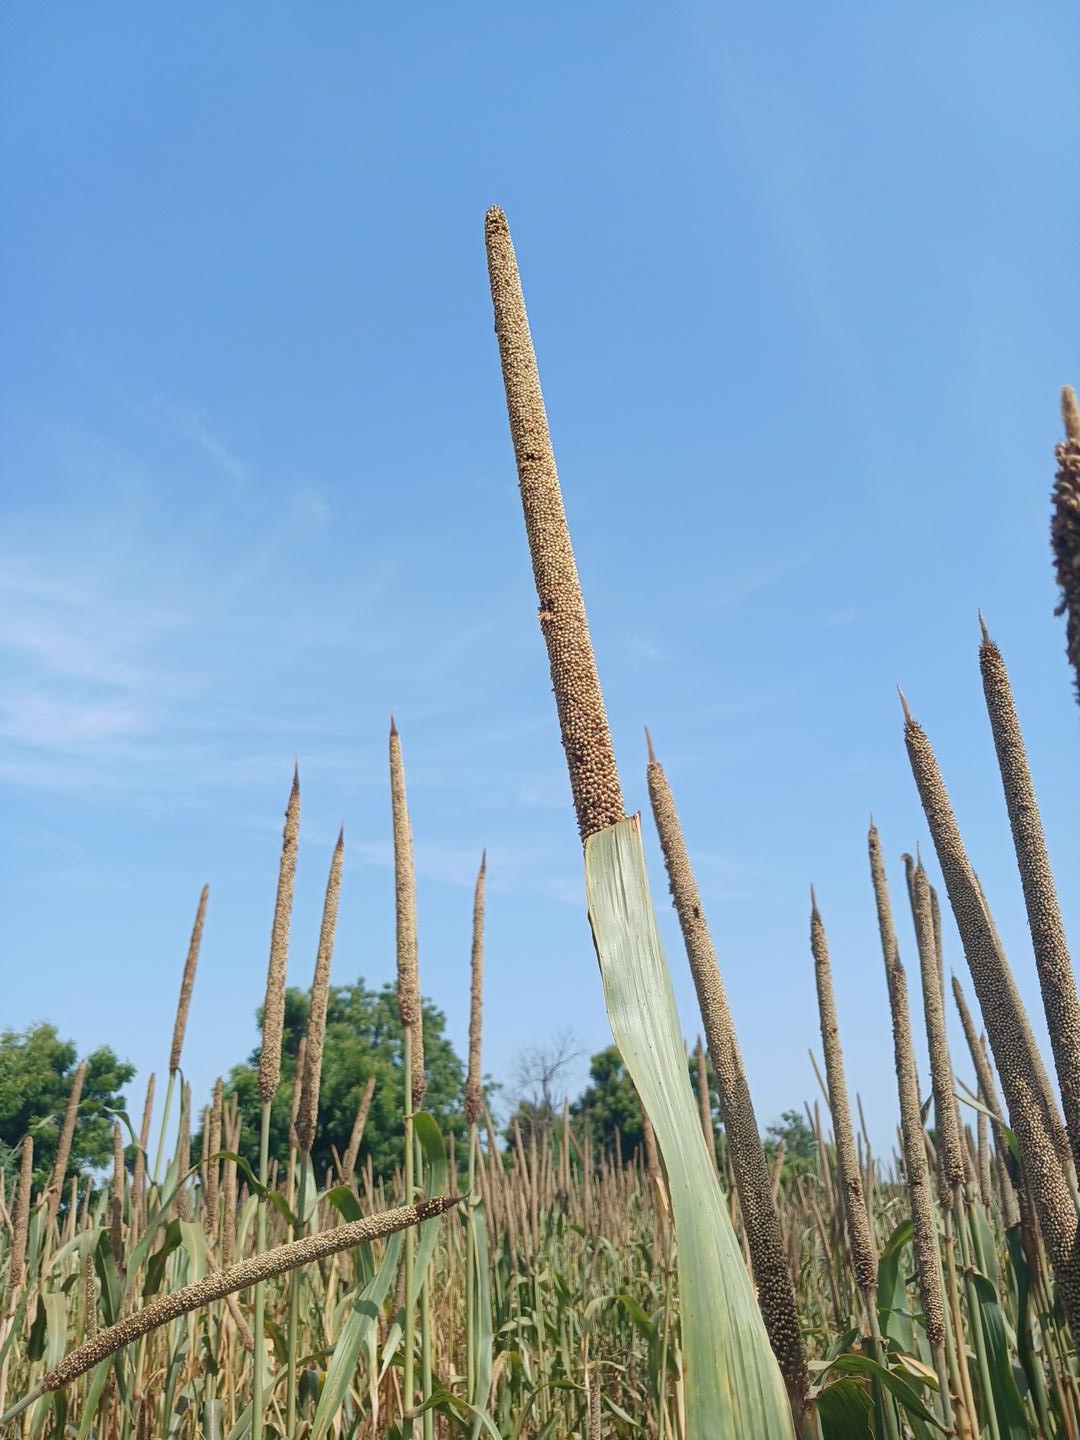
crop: pearl millet
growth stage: maturity
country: Senegal
